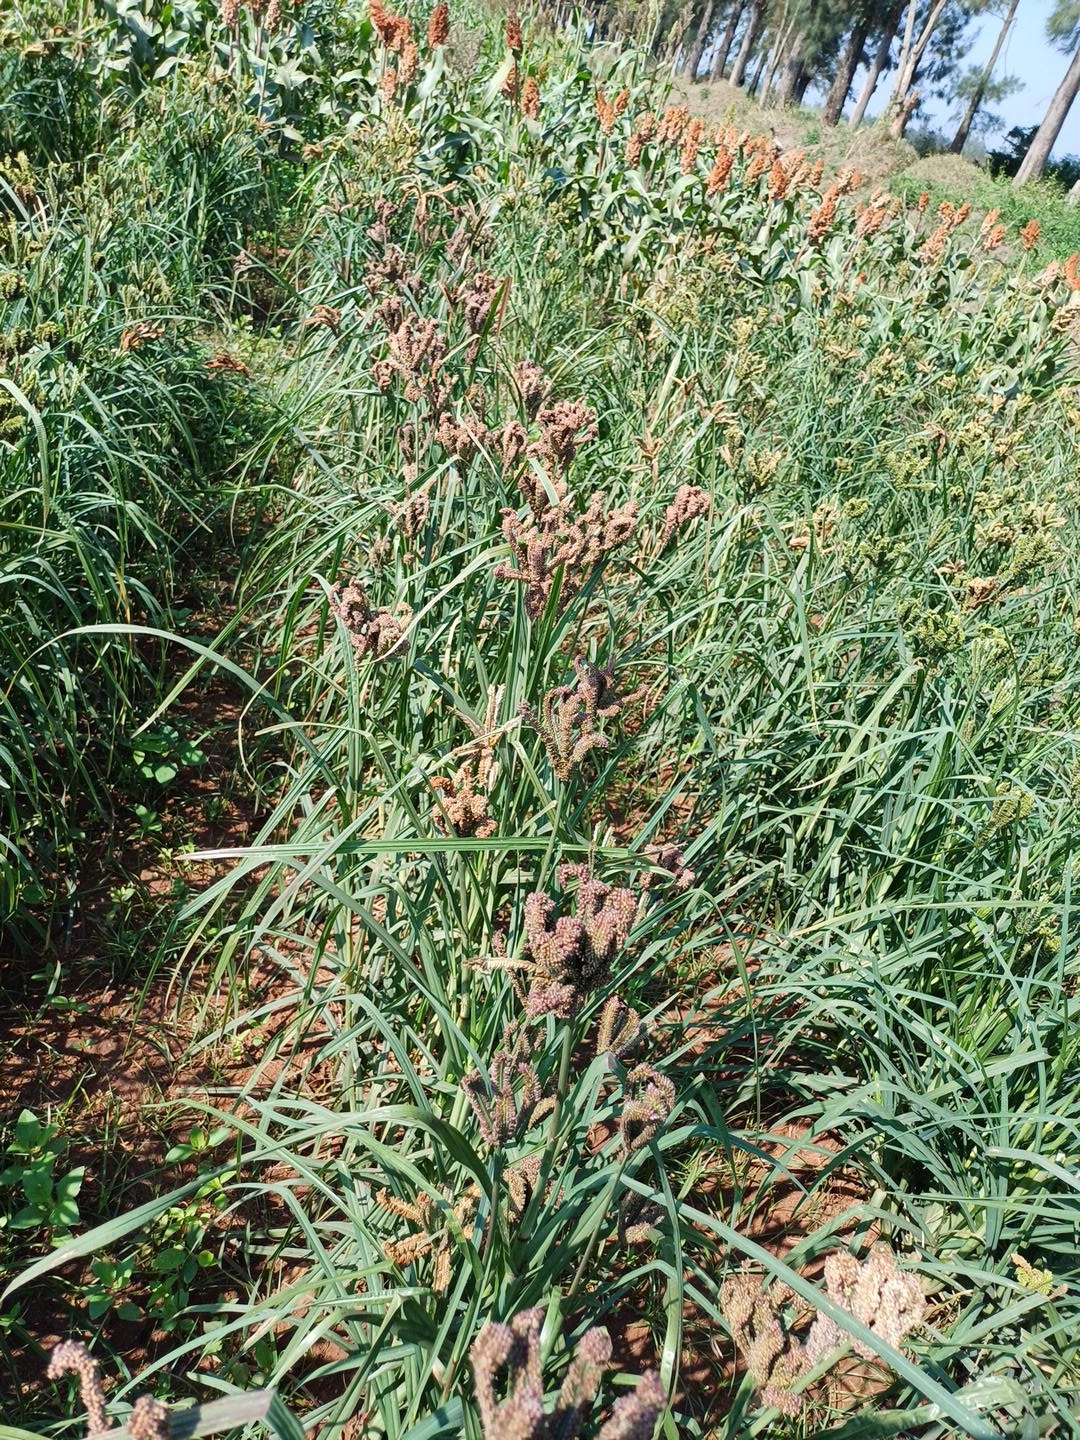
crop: finger millet
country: Kenya
